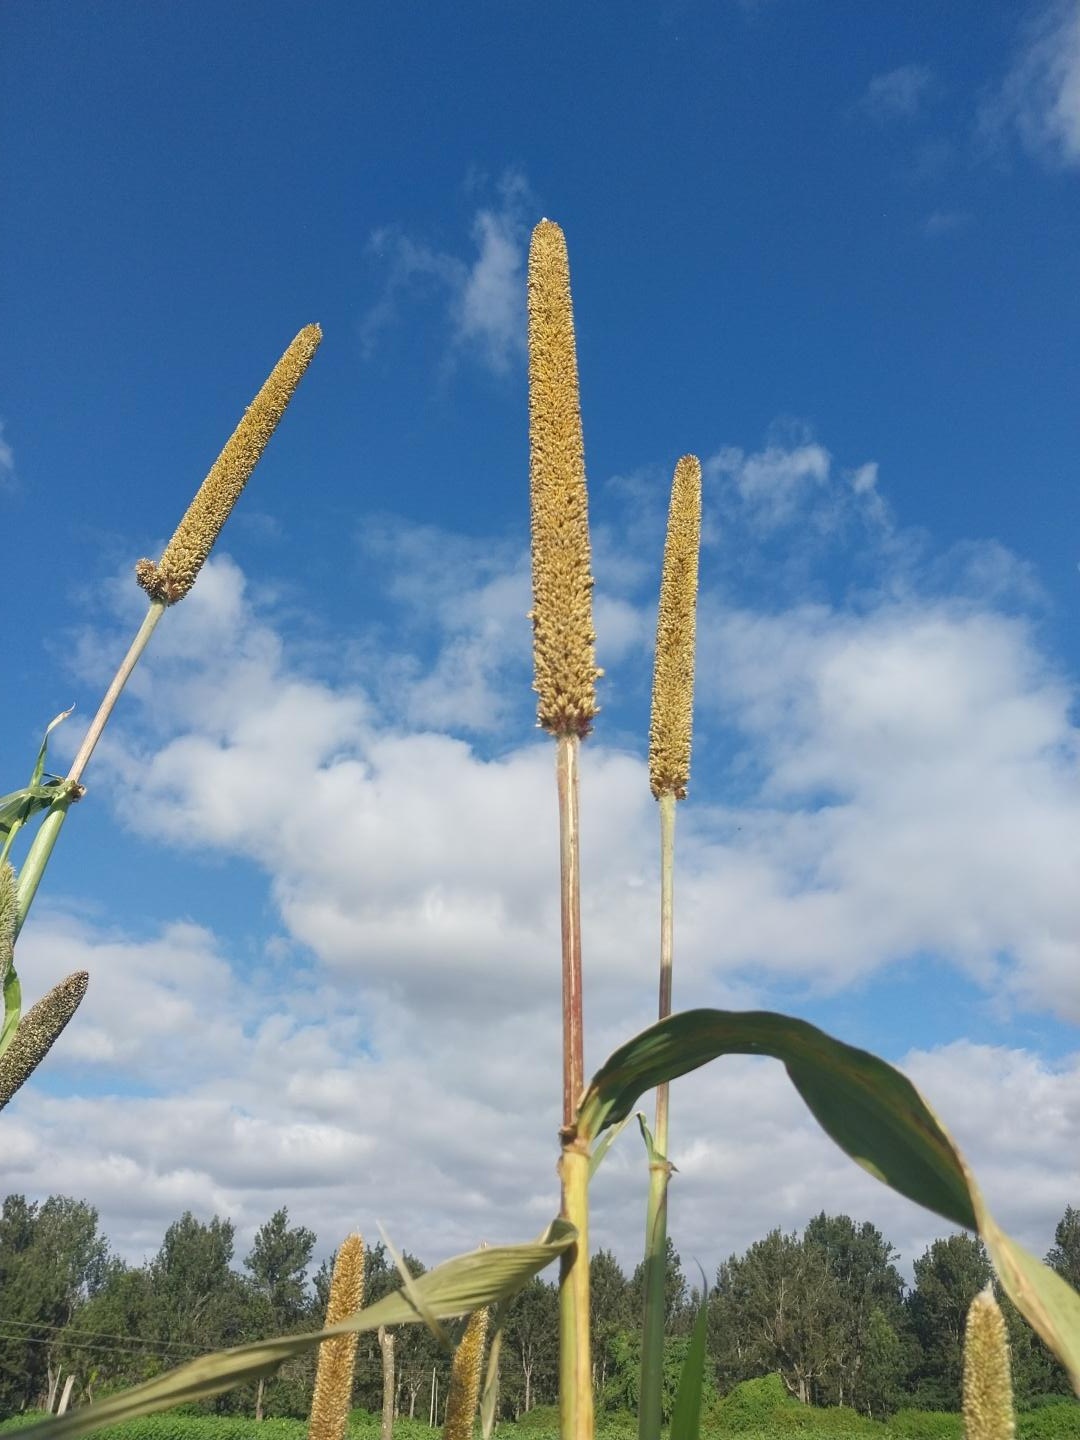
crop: pearl millet
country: Tanzania
